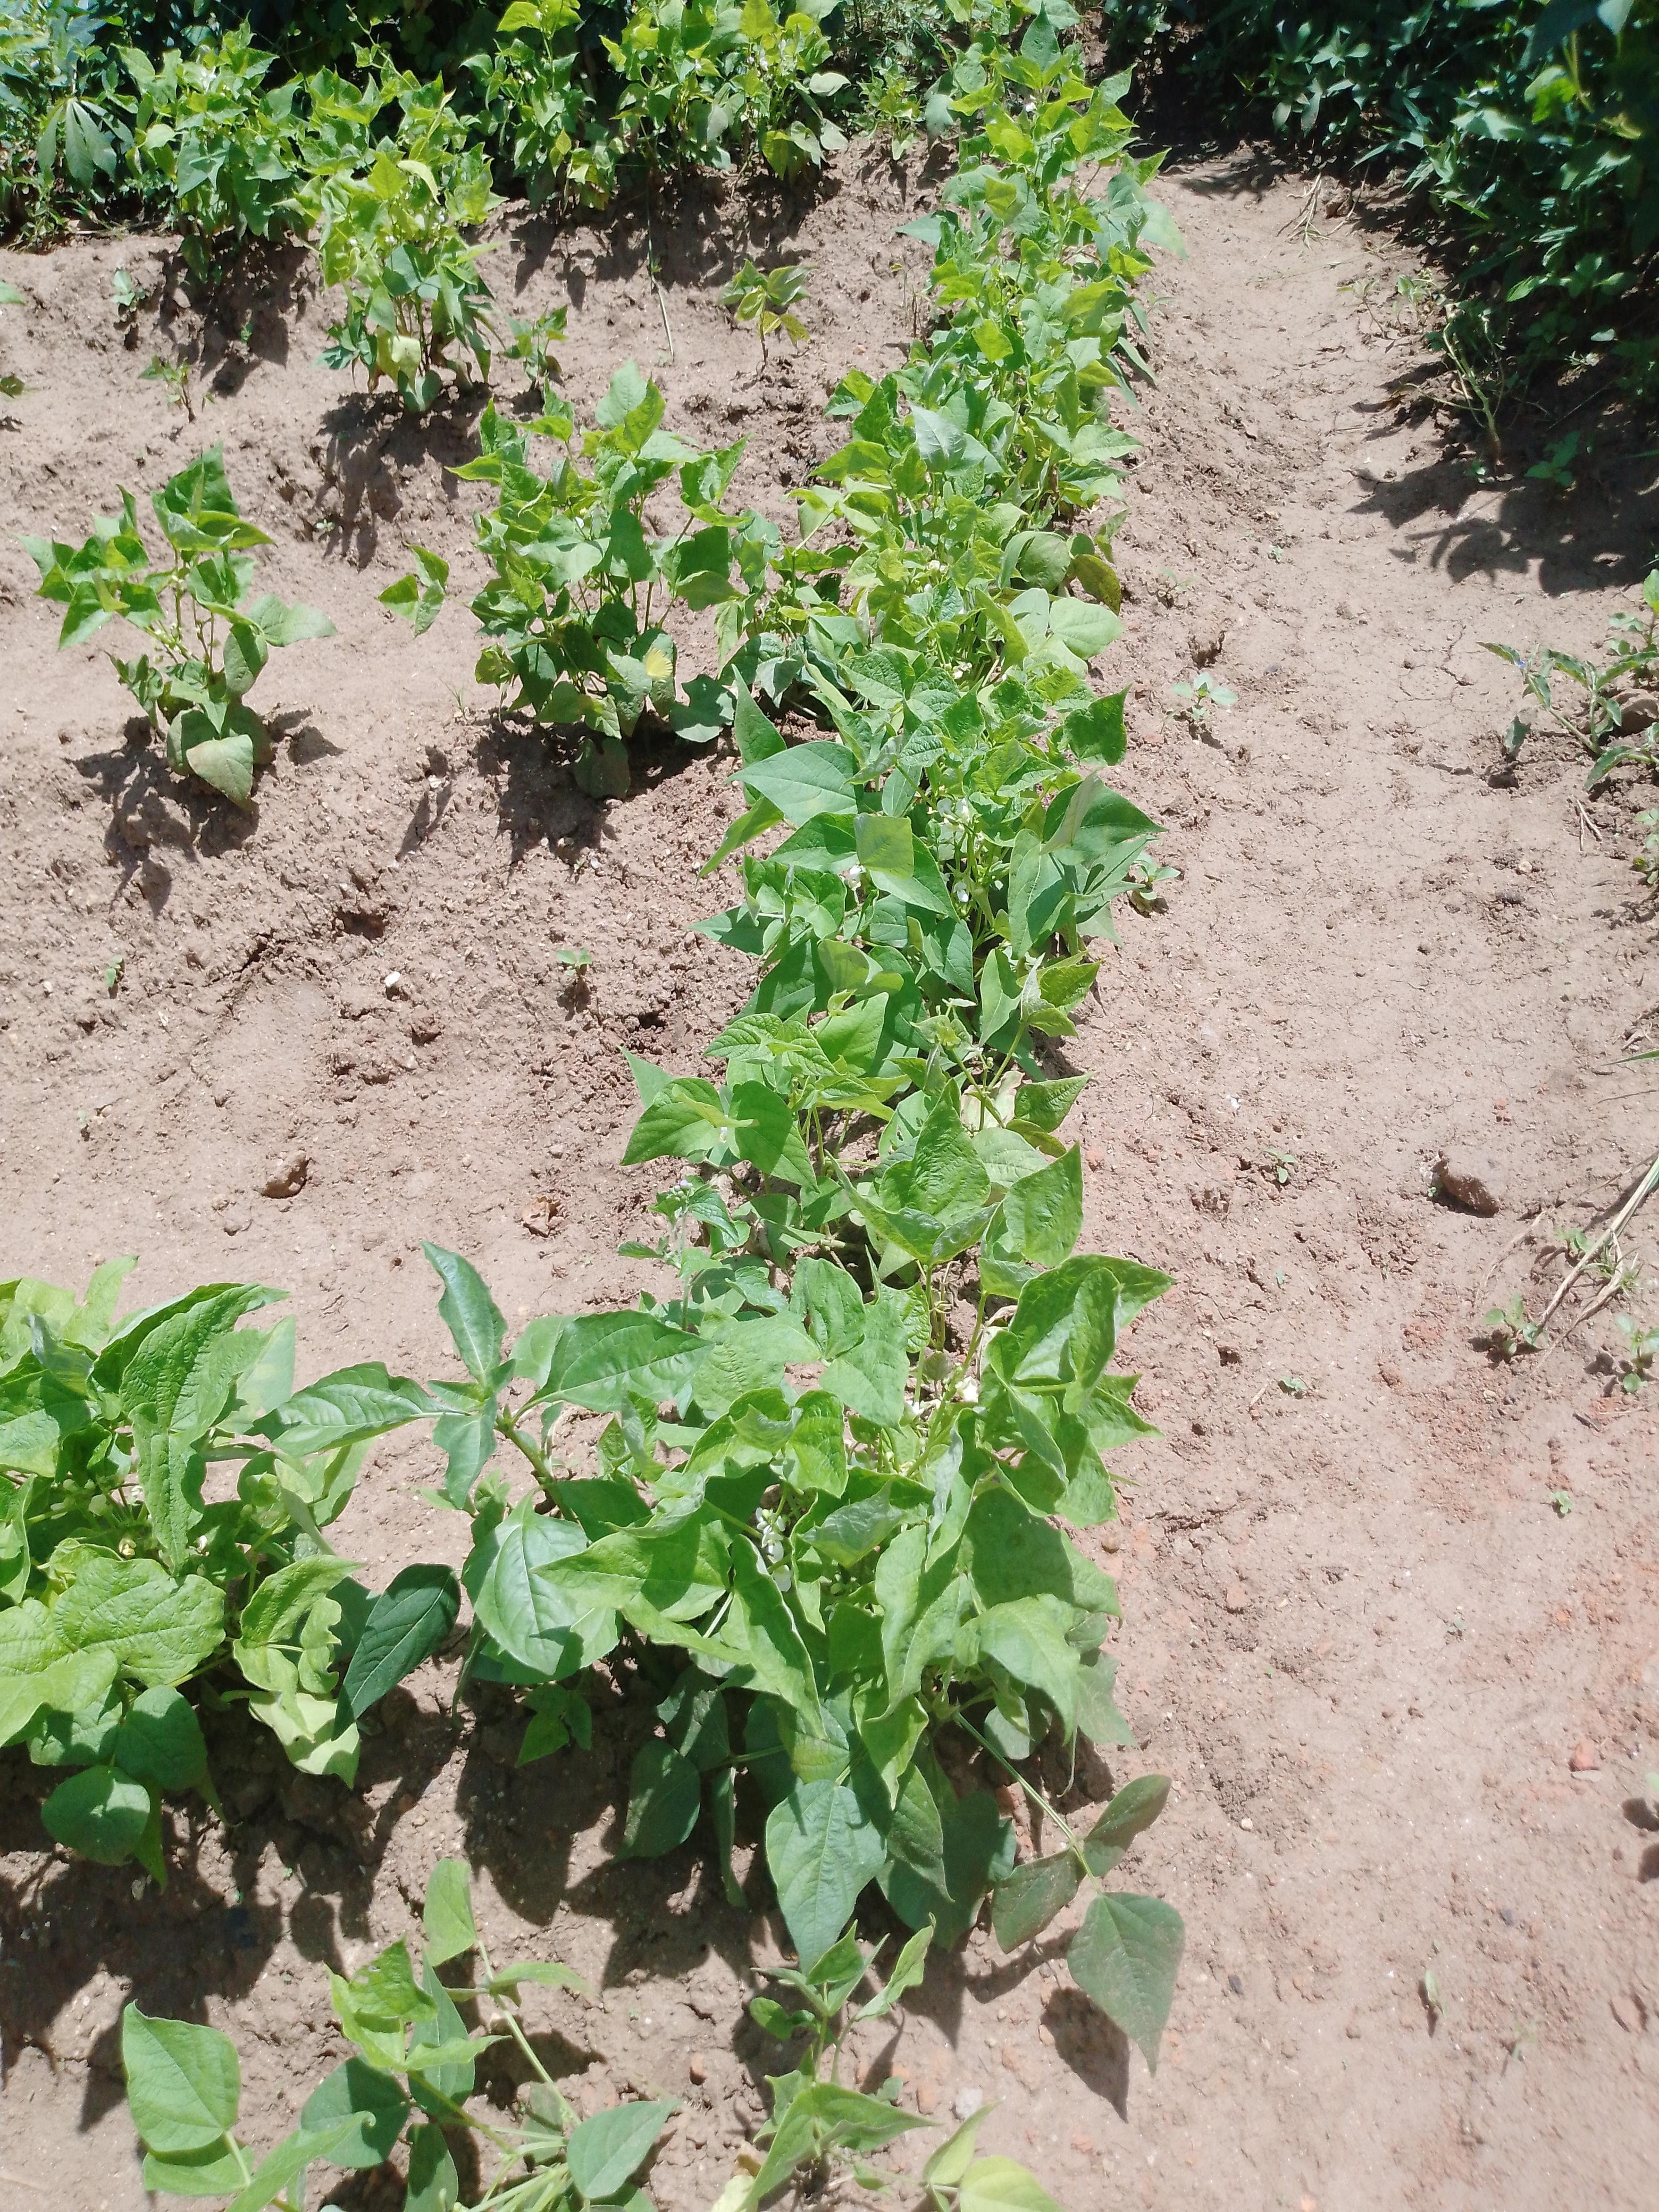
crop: common bean
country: Malawi
